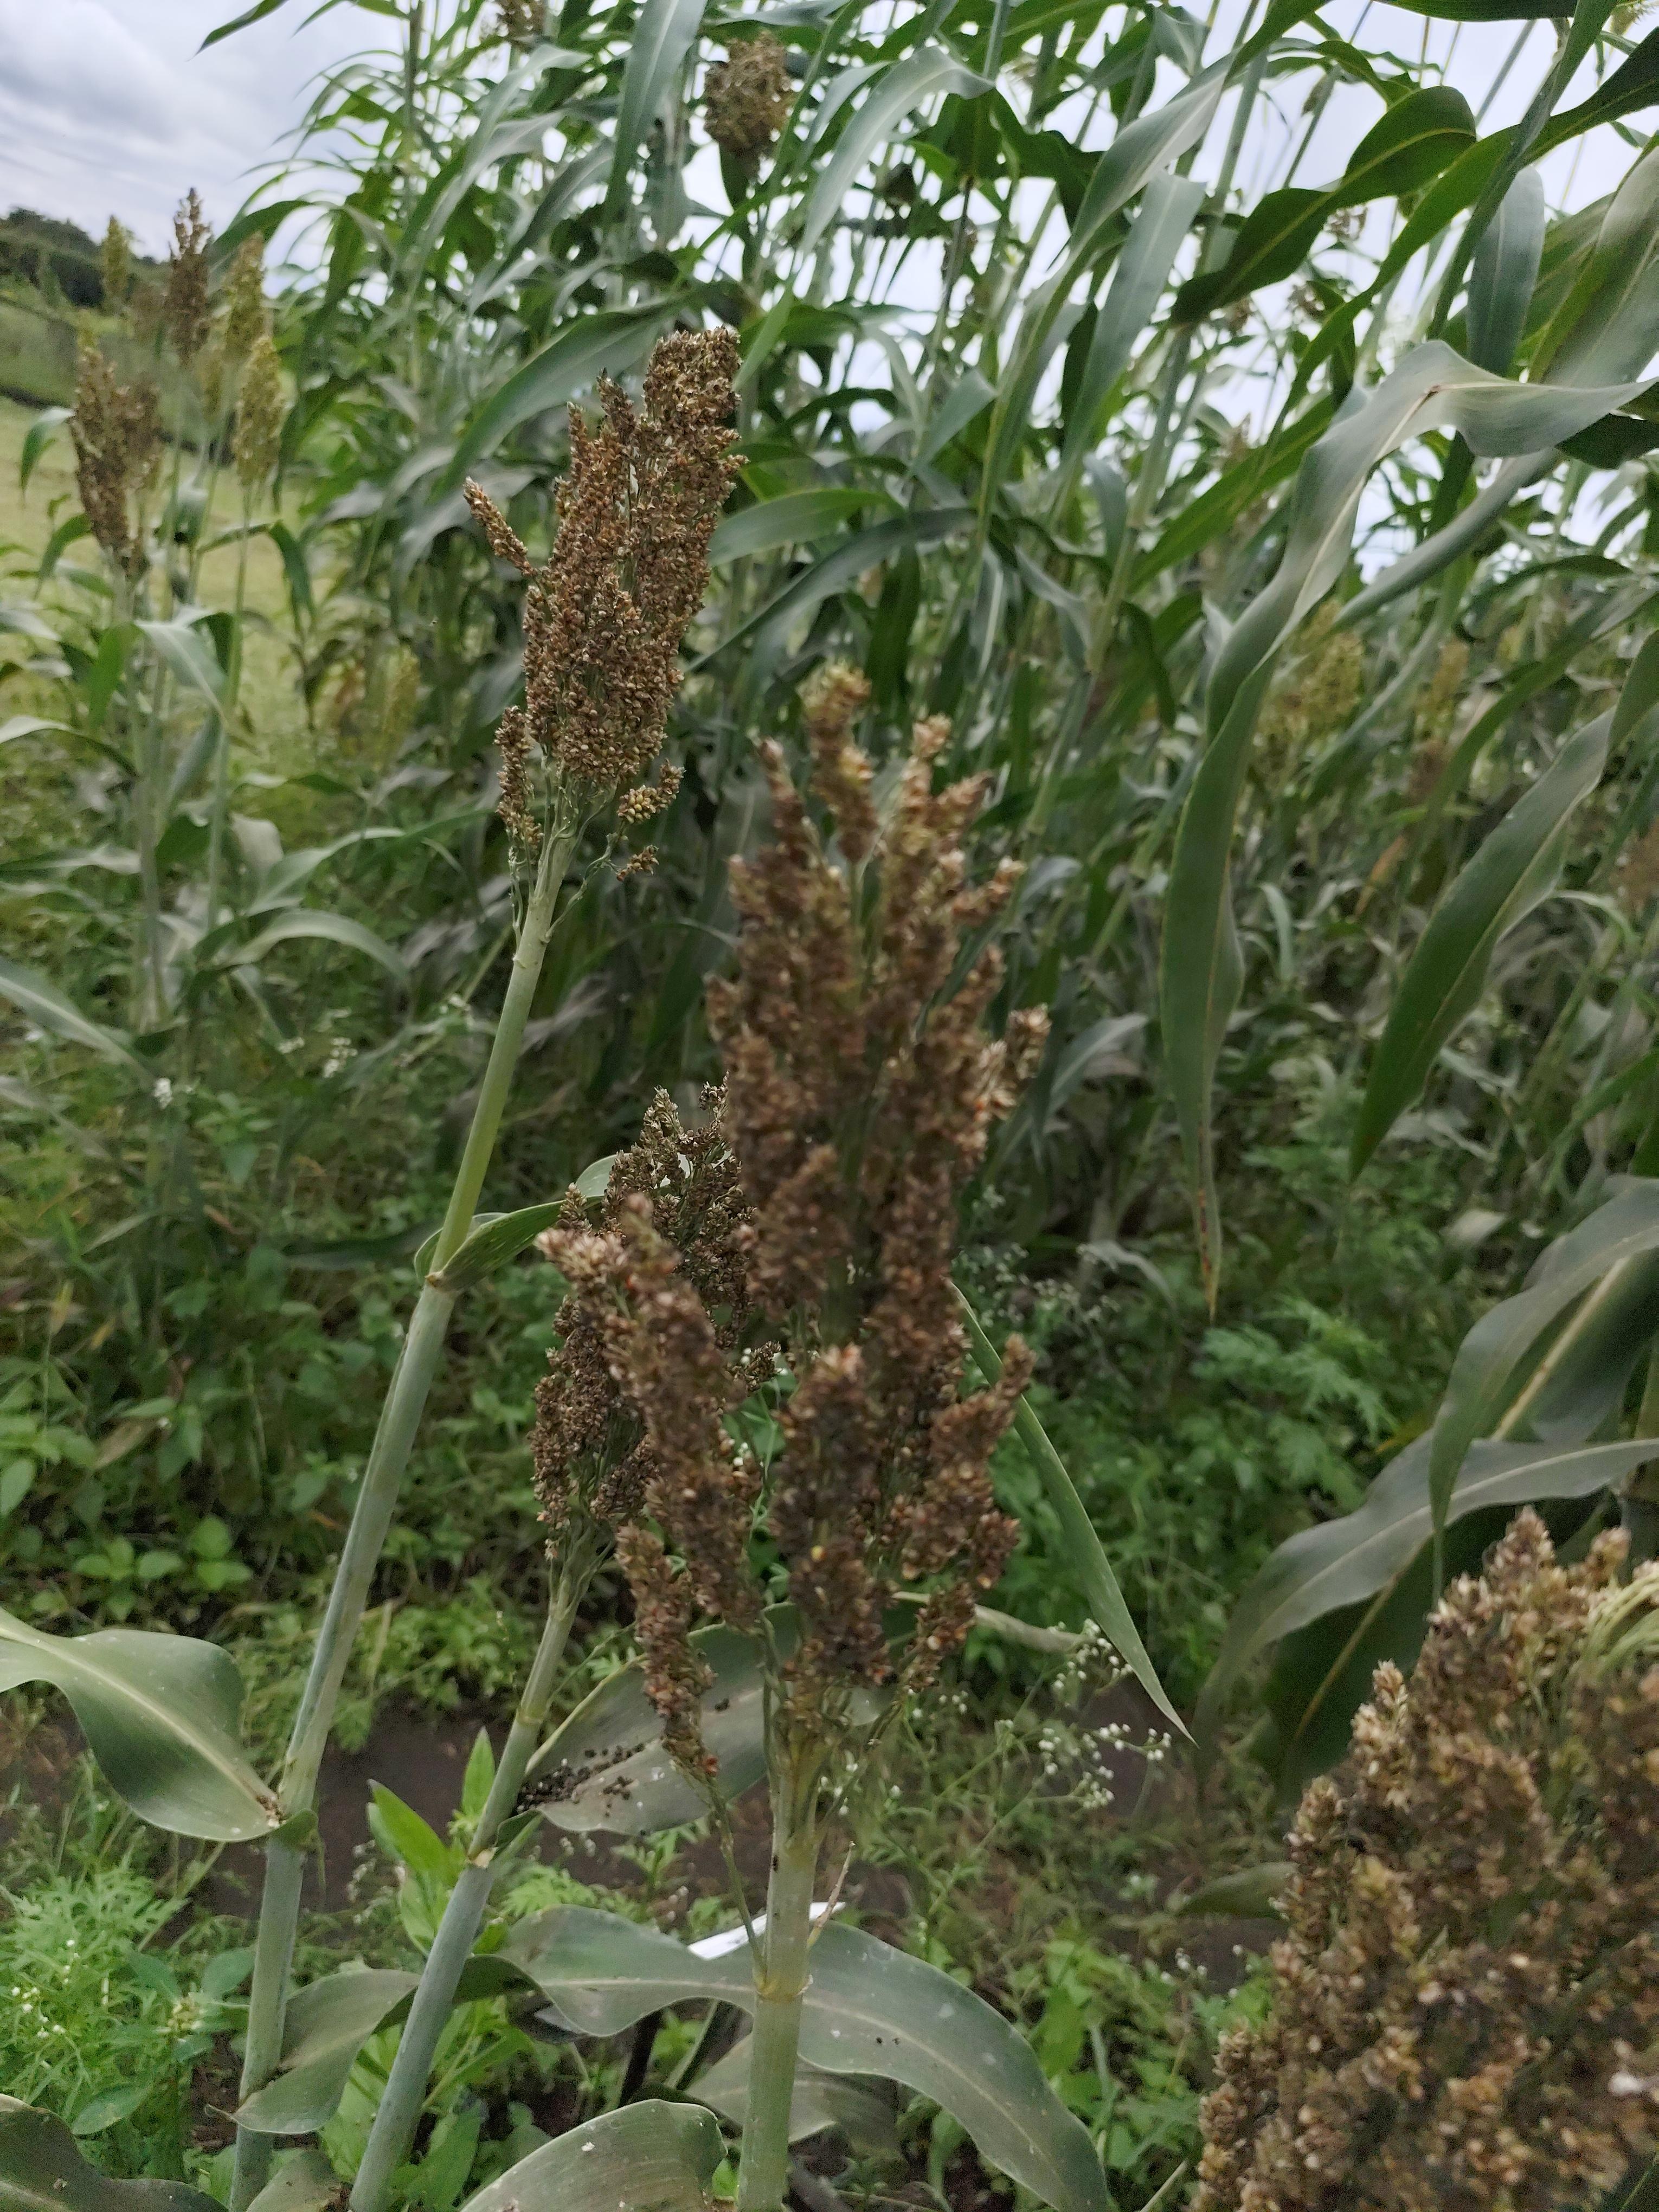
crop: sorghum
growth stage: filling grain
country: Tanzania
